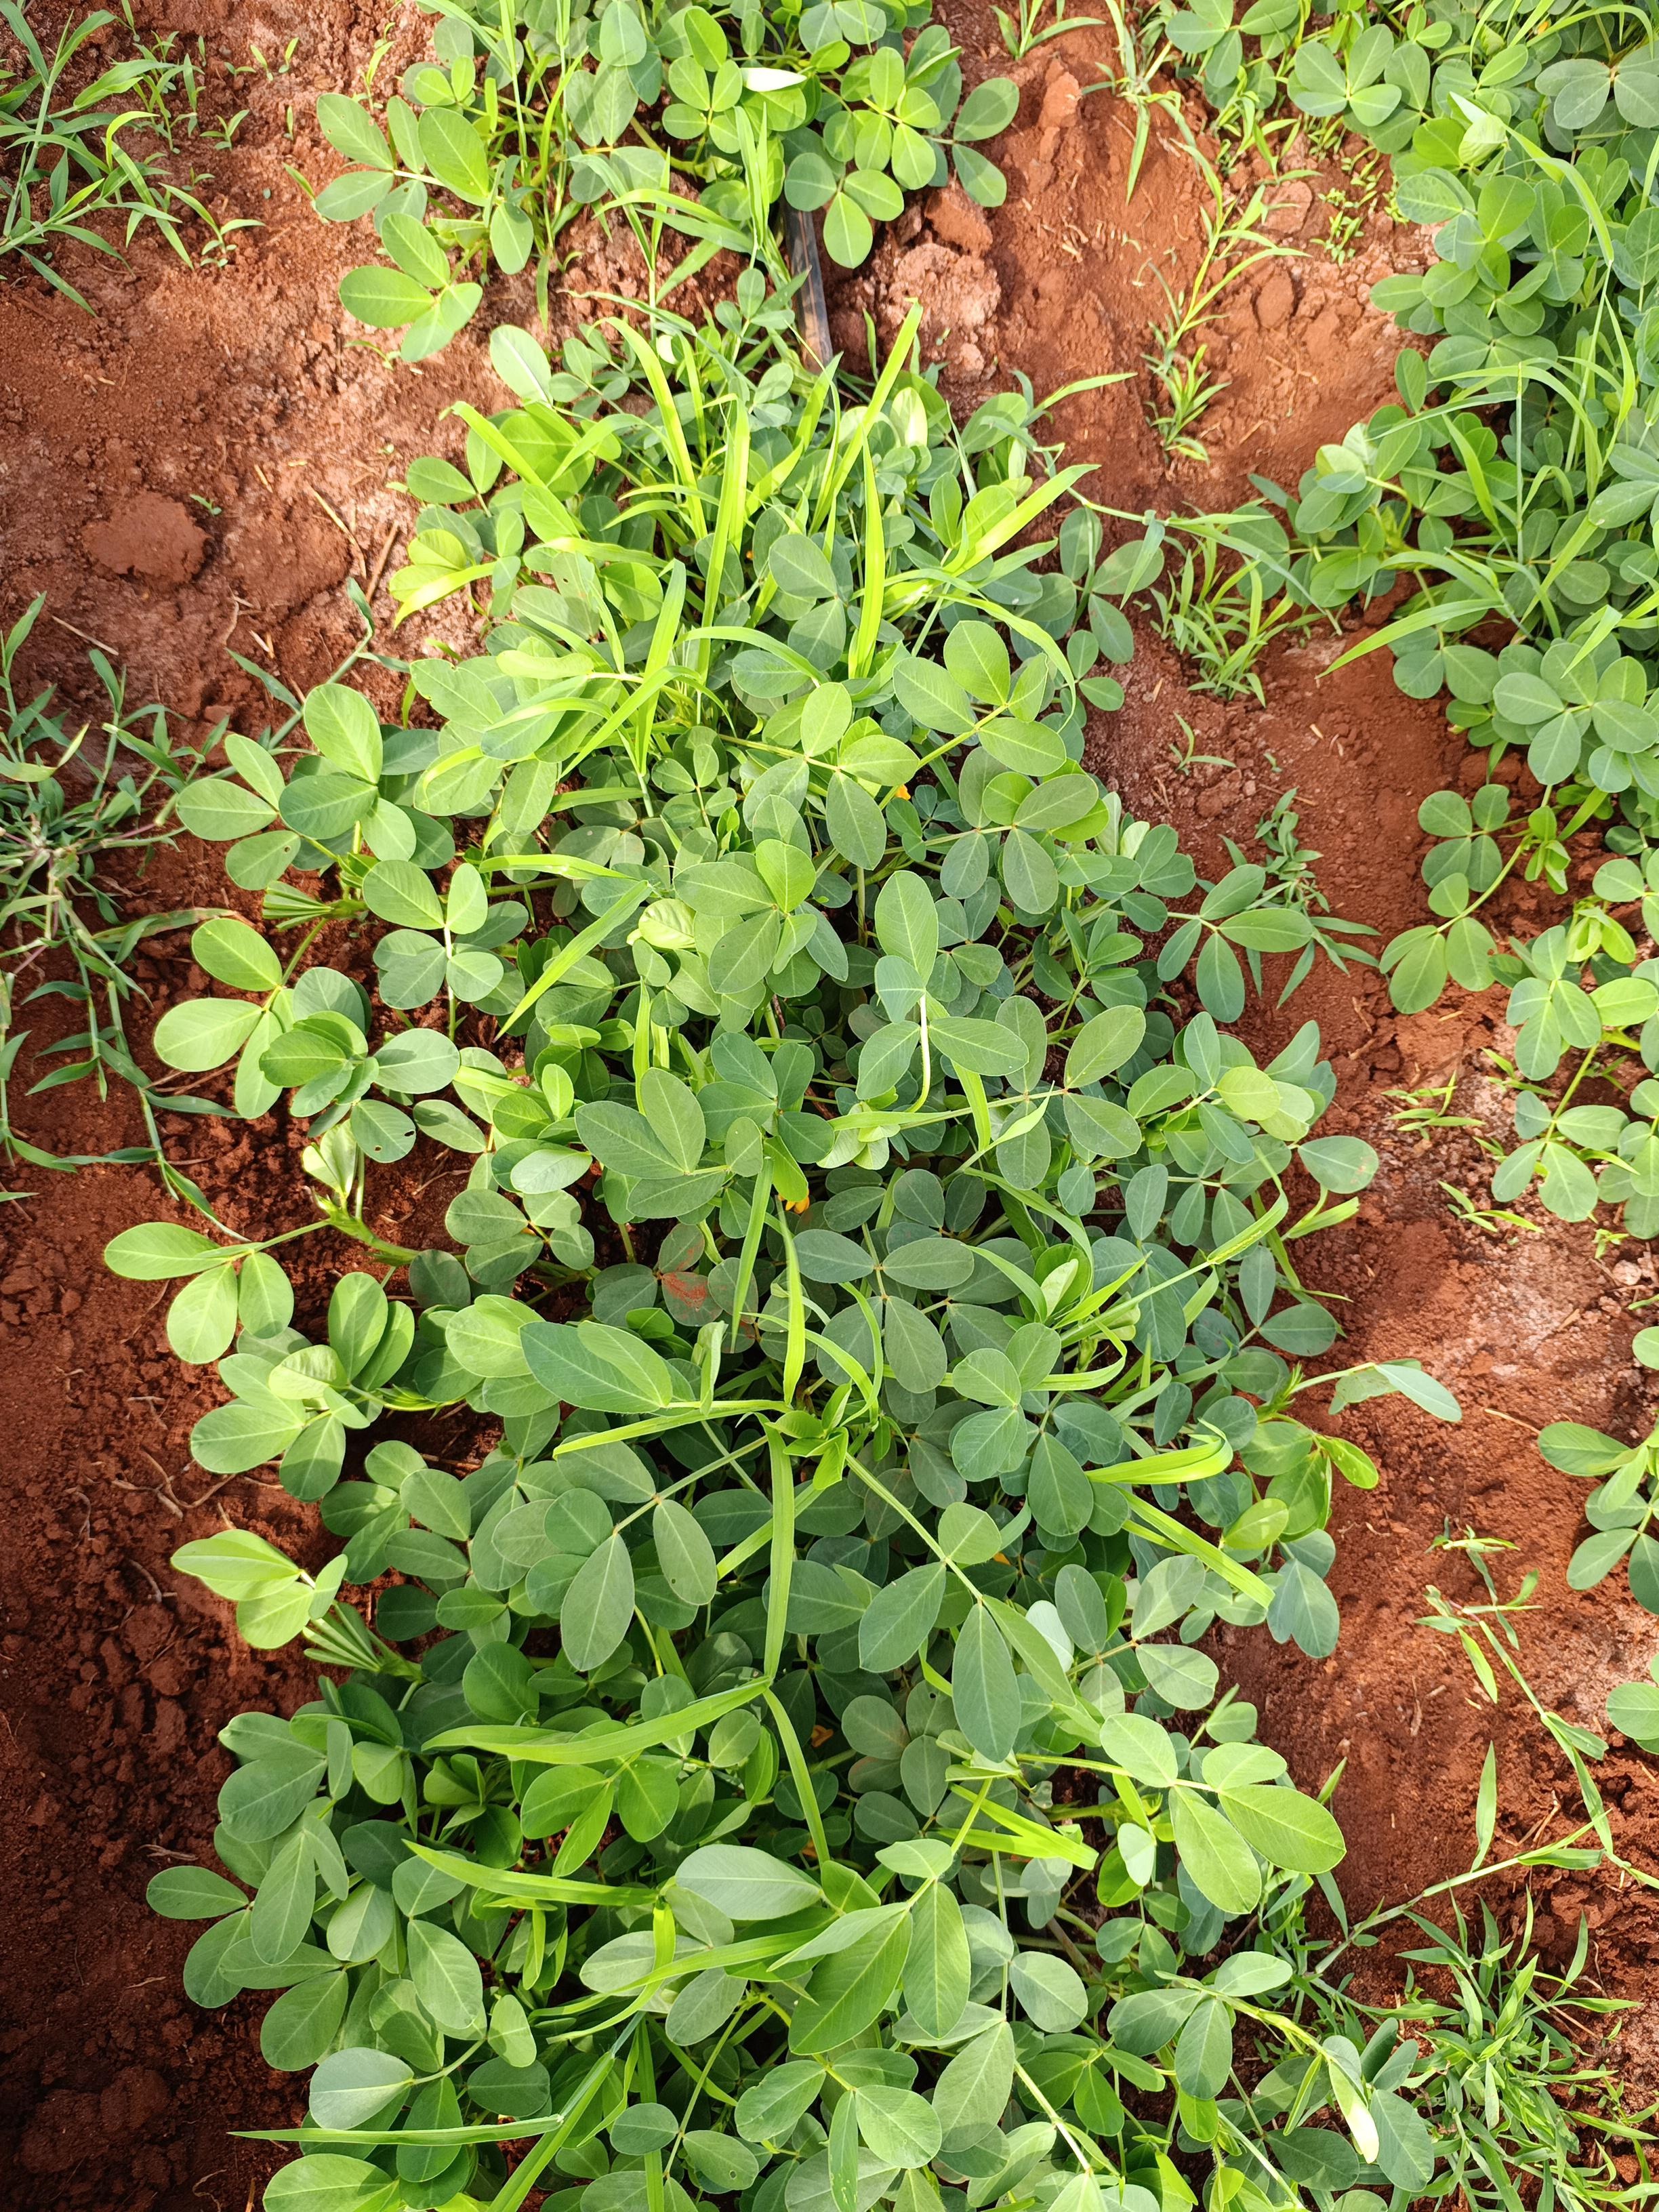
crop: groundnut
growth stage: flowering
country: Kenya
